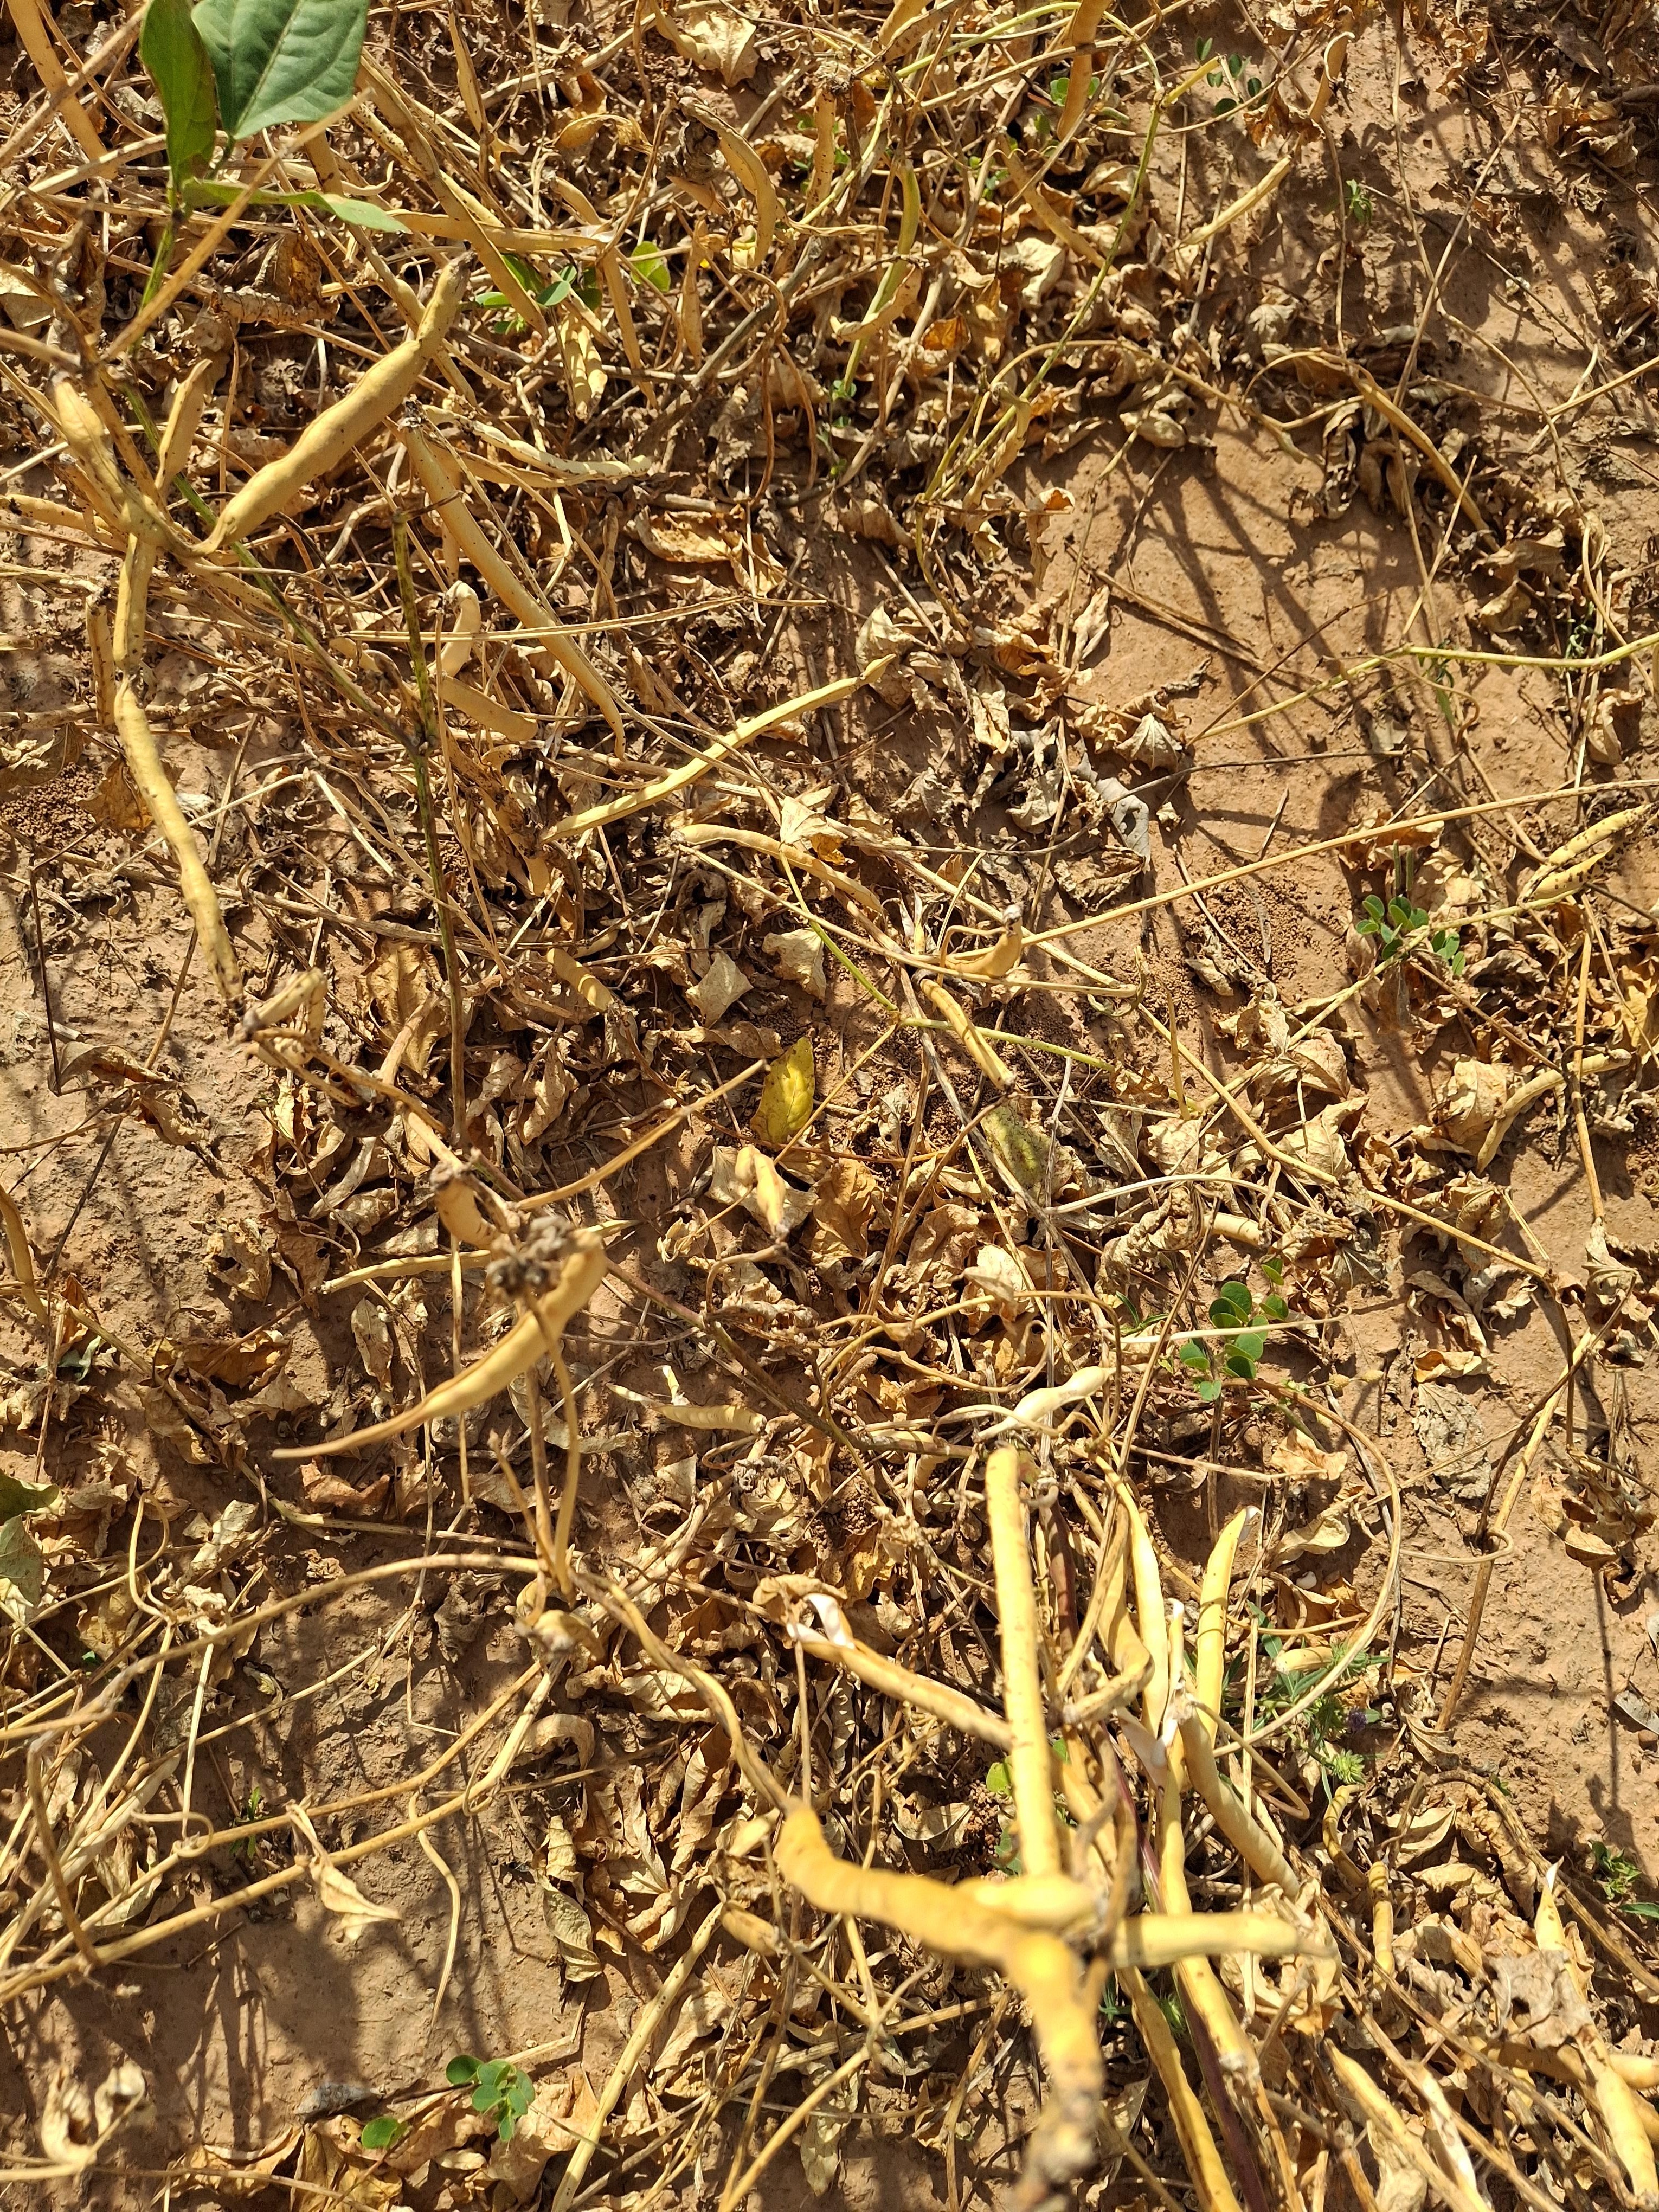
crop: cowpea
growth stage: maturity
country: Nigeria
